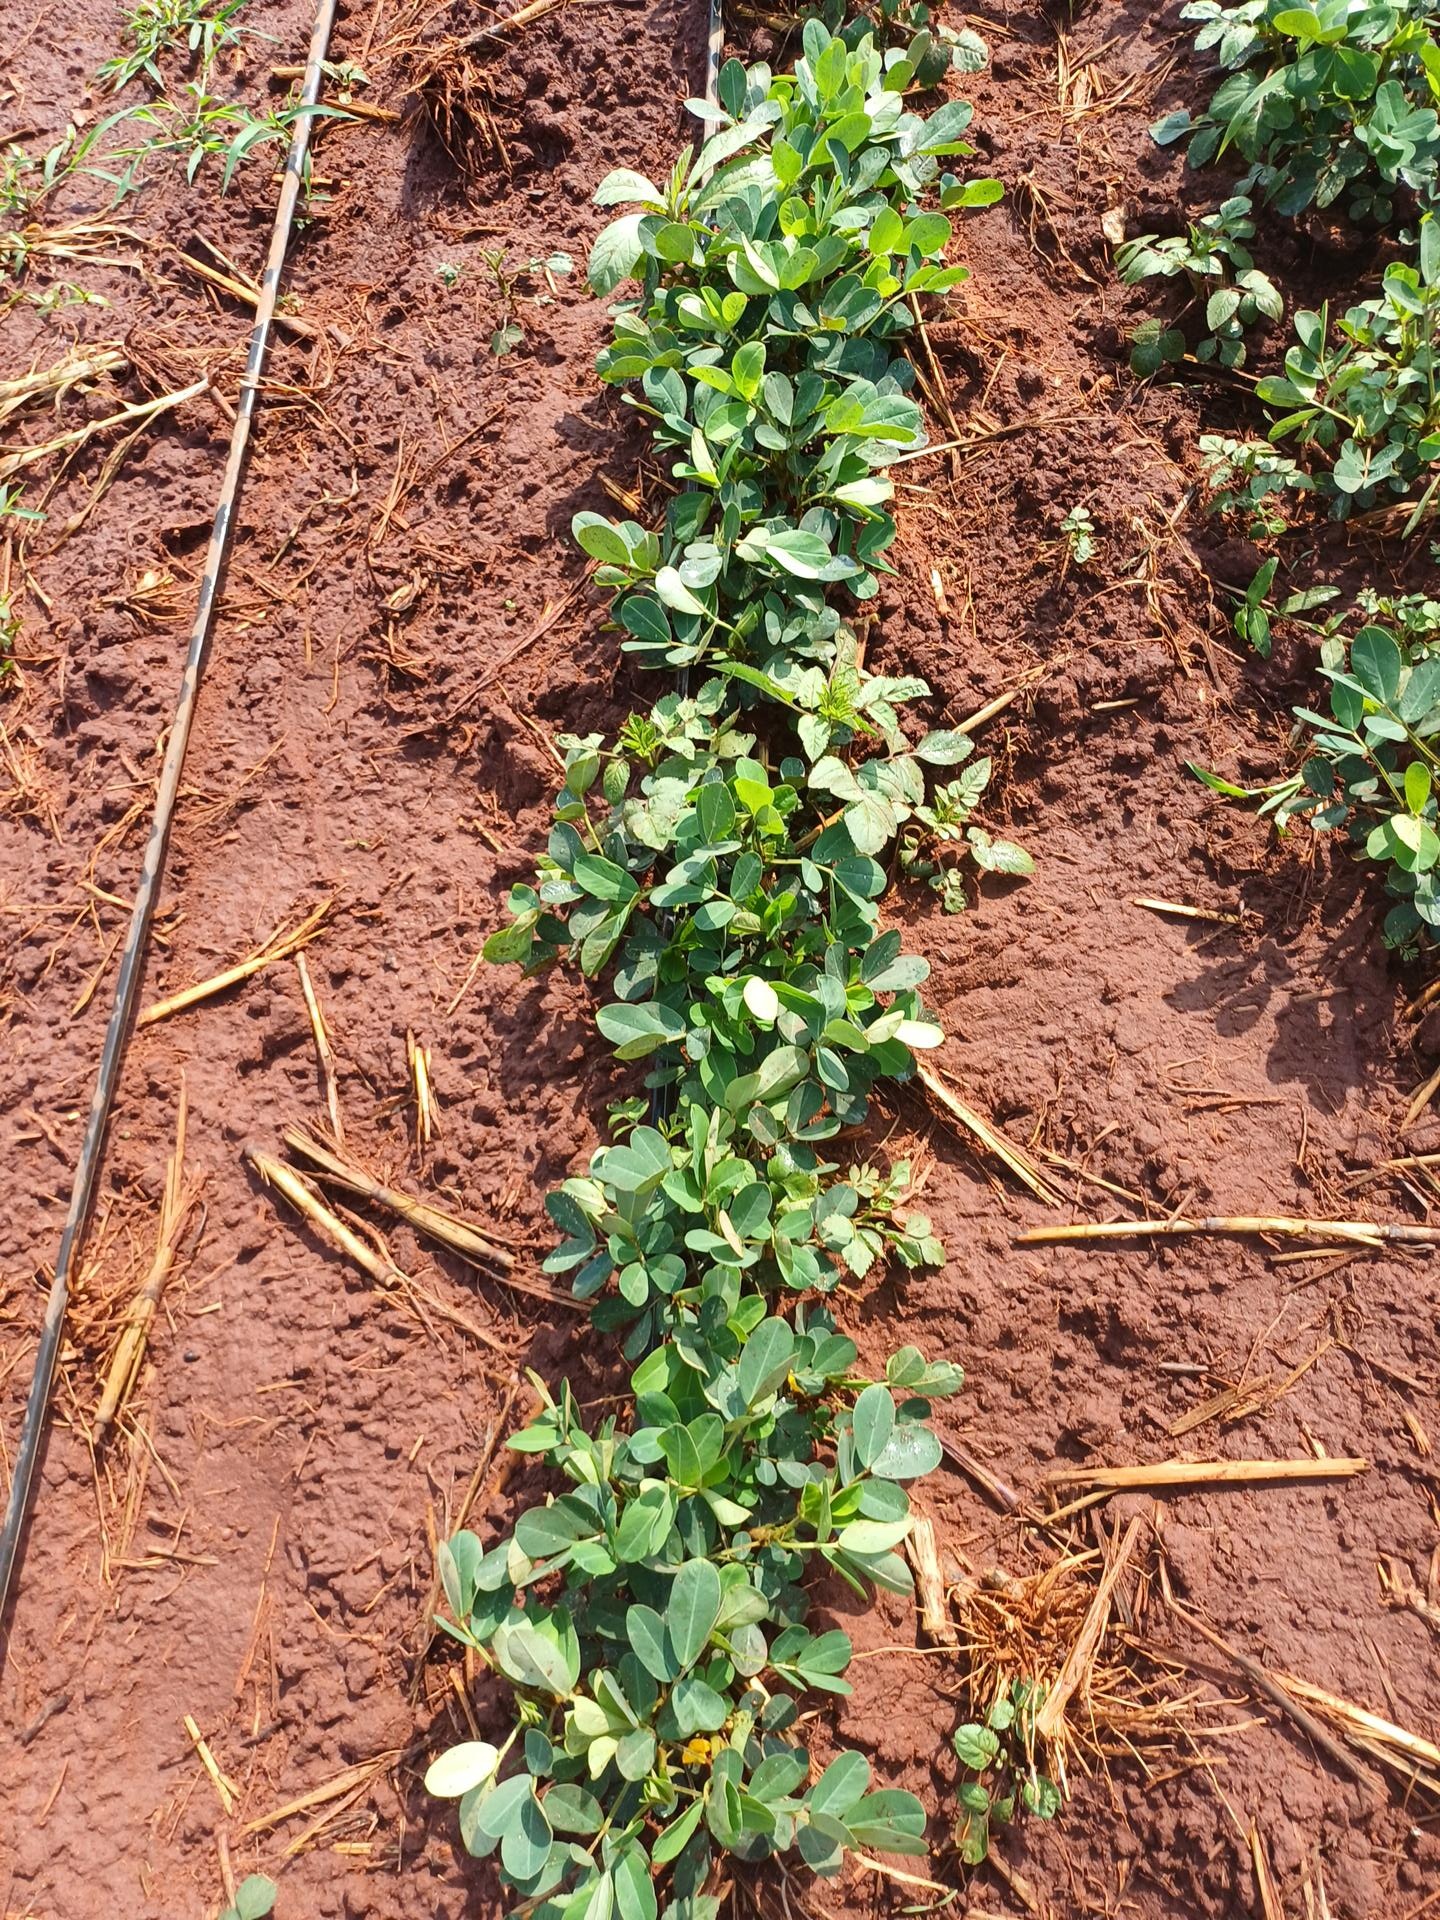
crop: groundnut
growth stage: vegetative
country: Kenya
